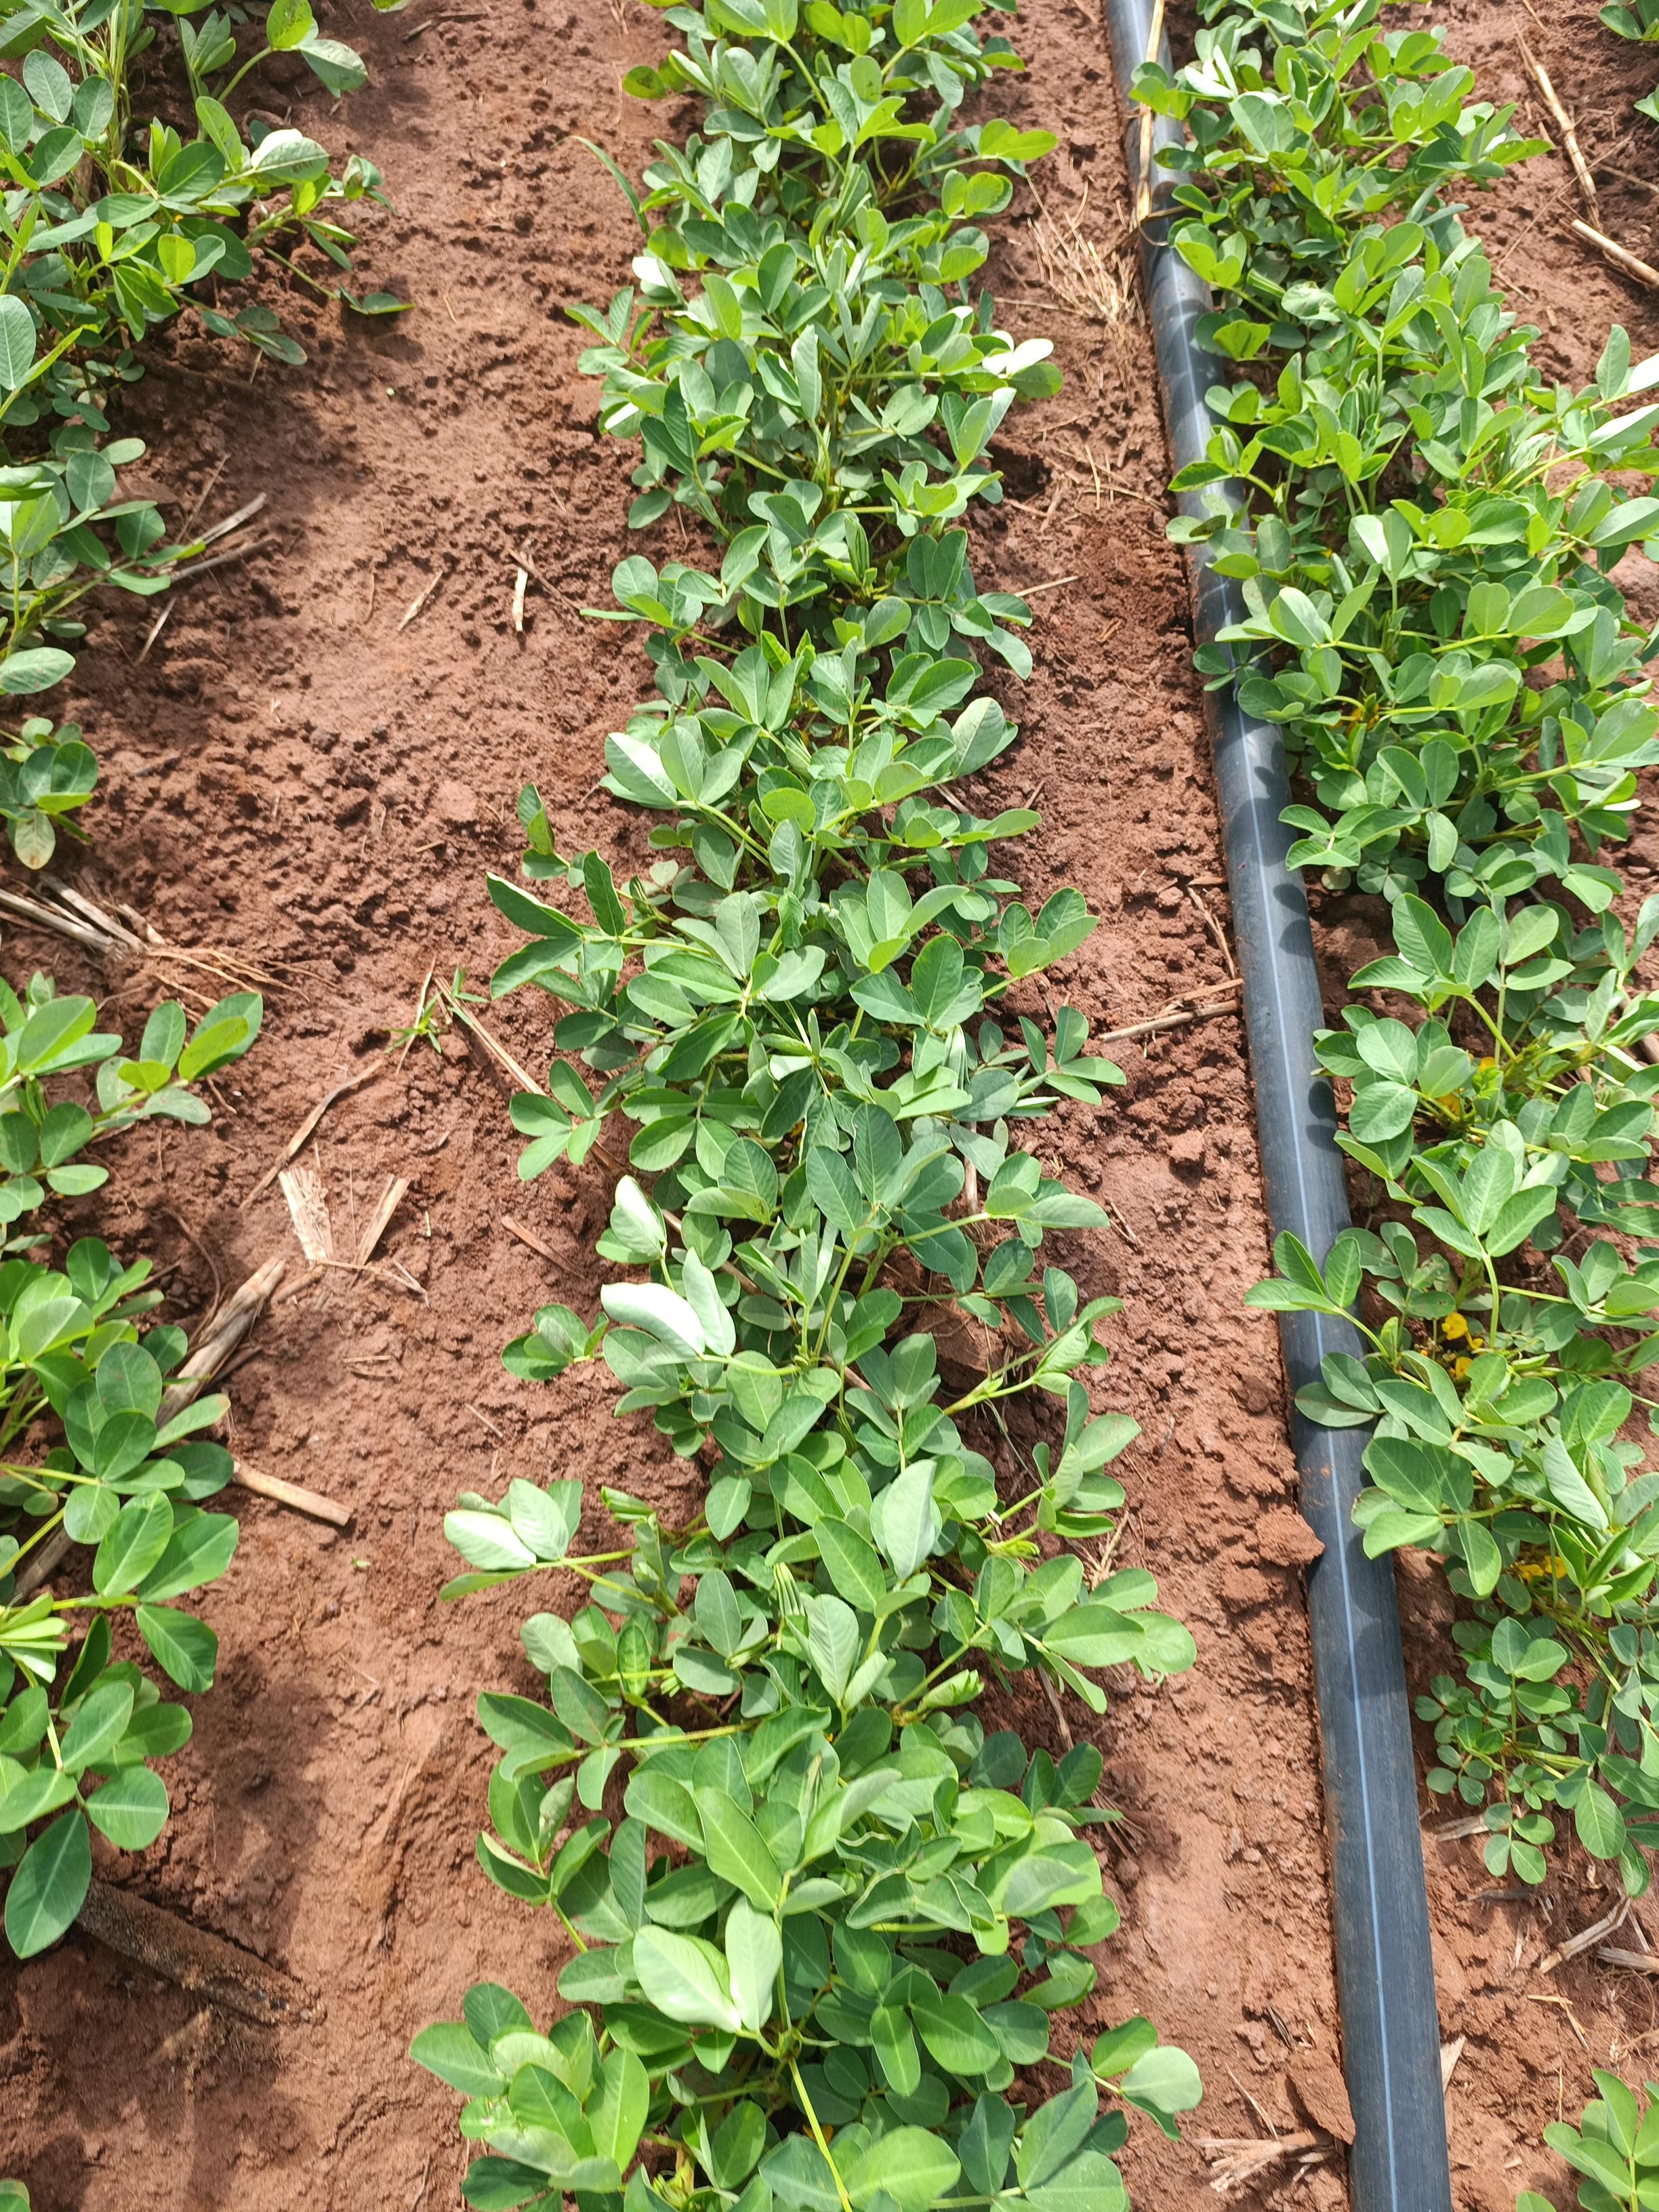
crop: groundnut
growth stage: flowering
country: Kenya
